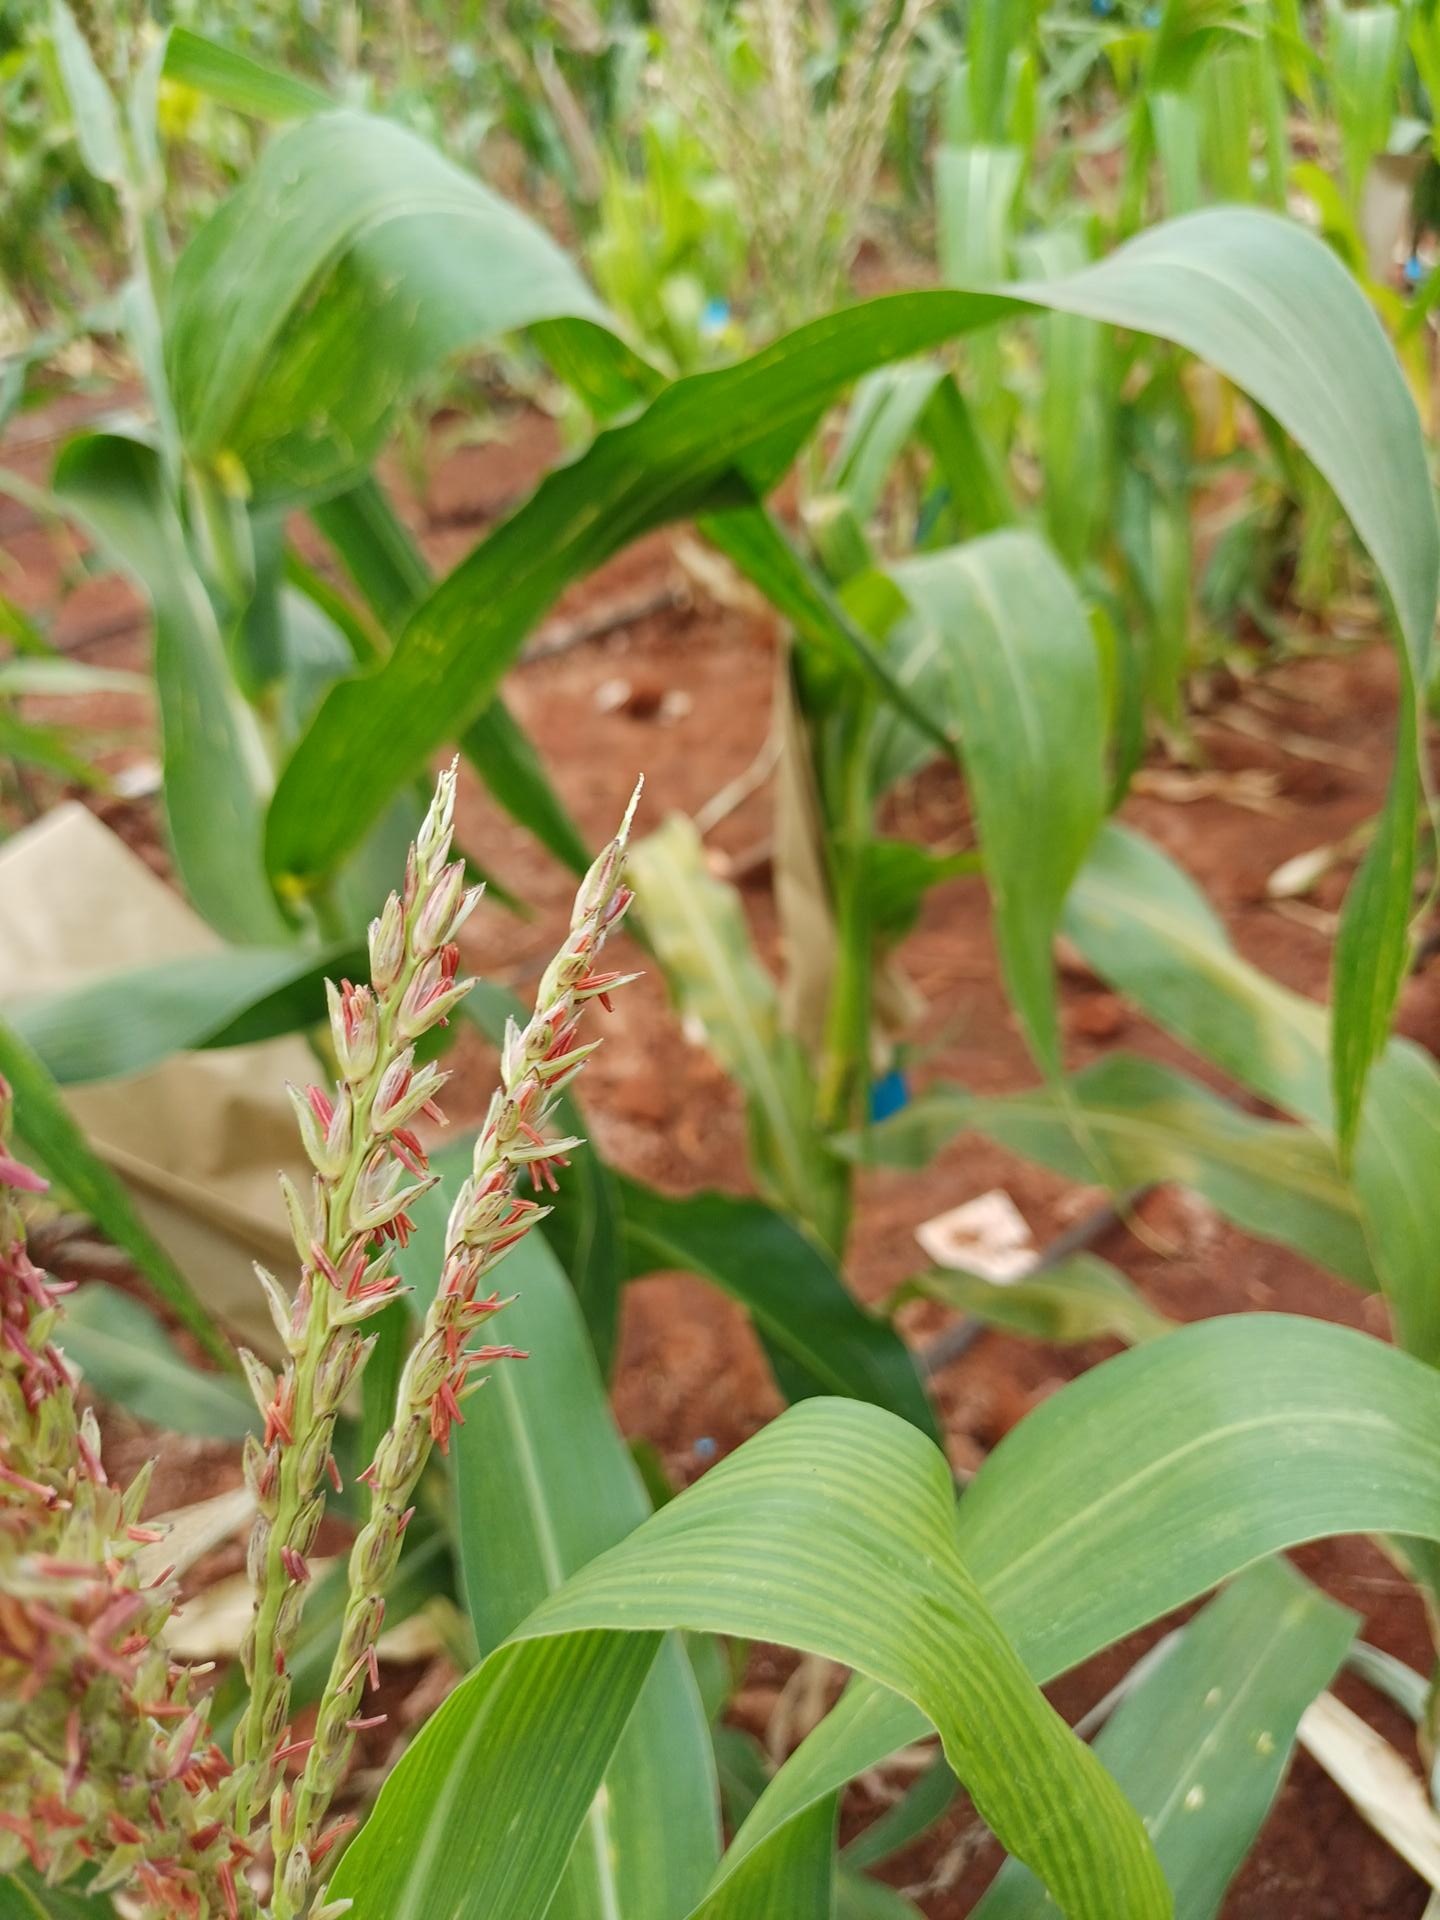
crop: maize
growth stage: flowering
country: Kenya
